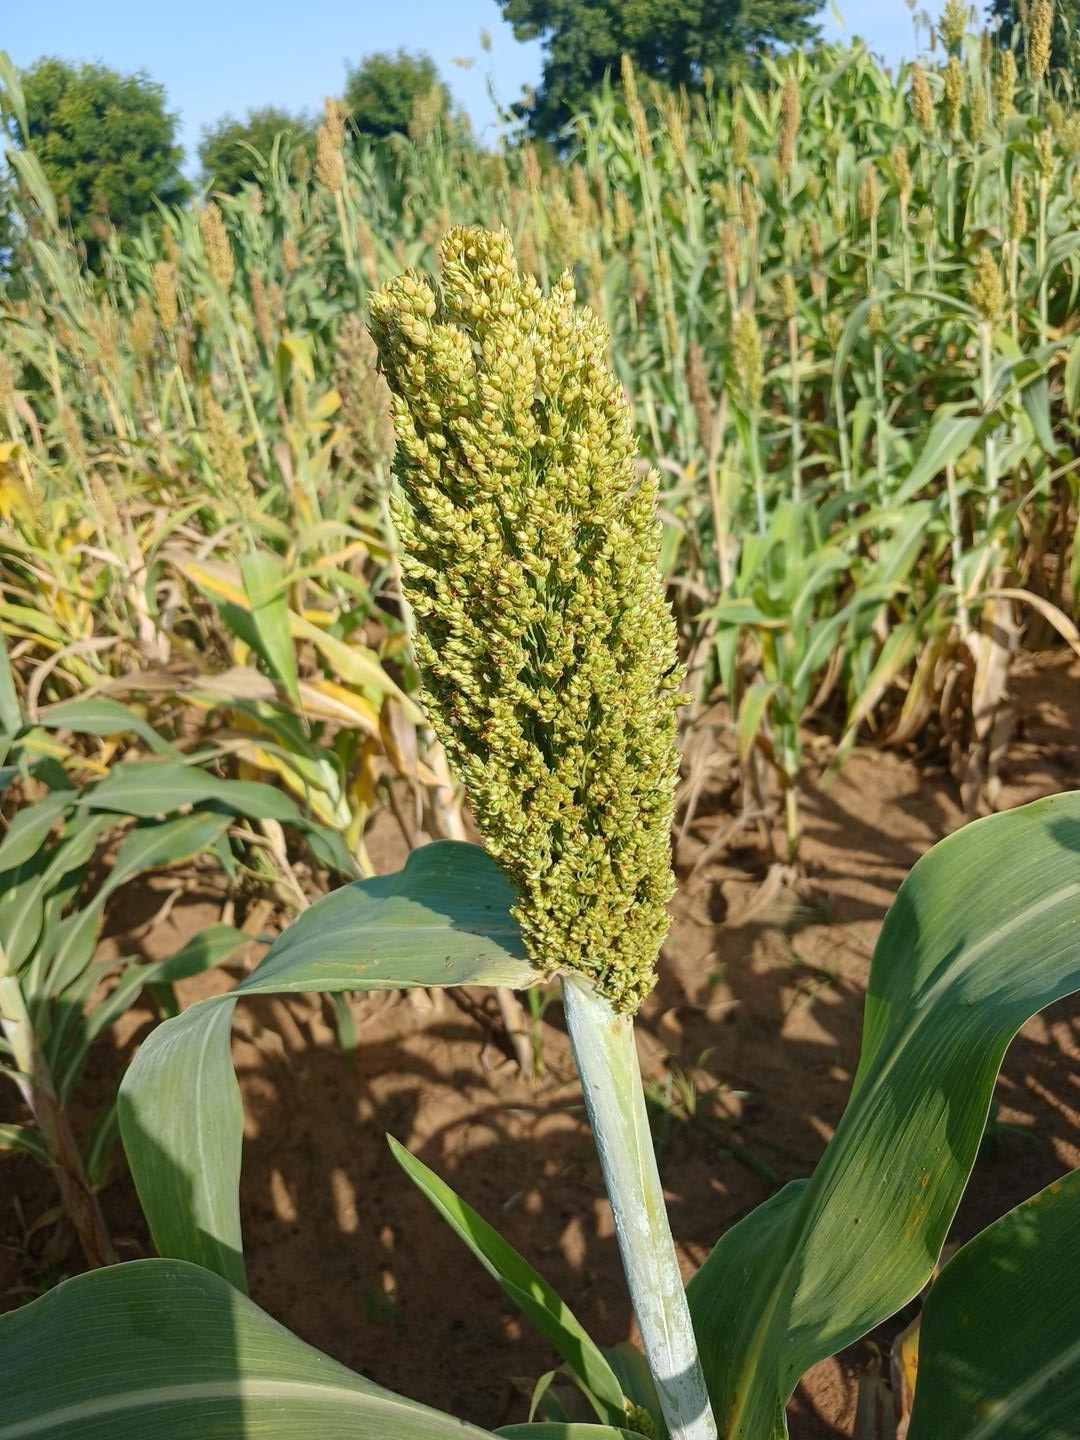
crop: sorghum
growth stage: filling grain
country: Senegal
